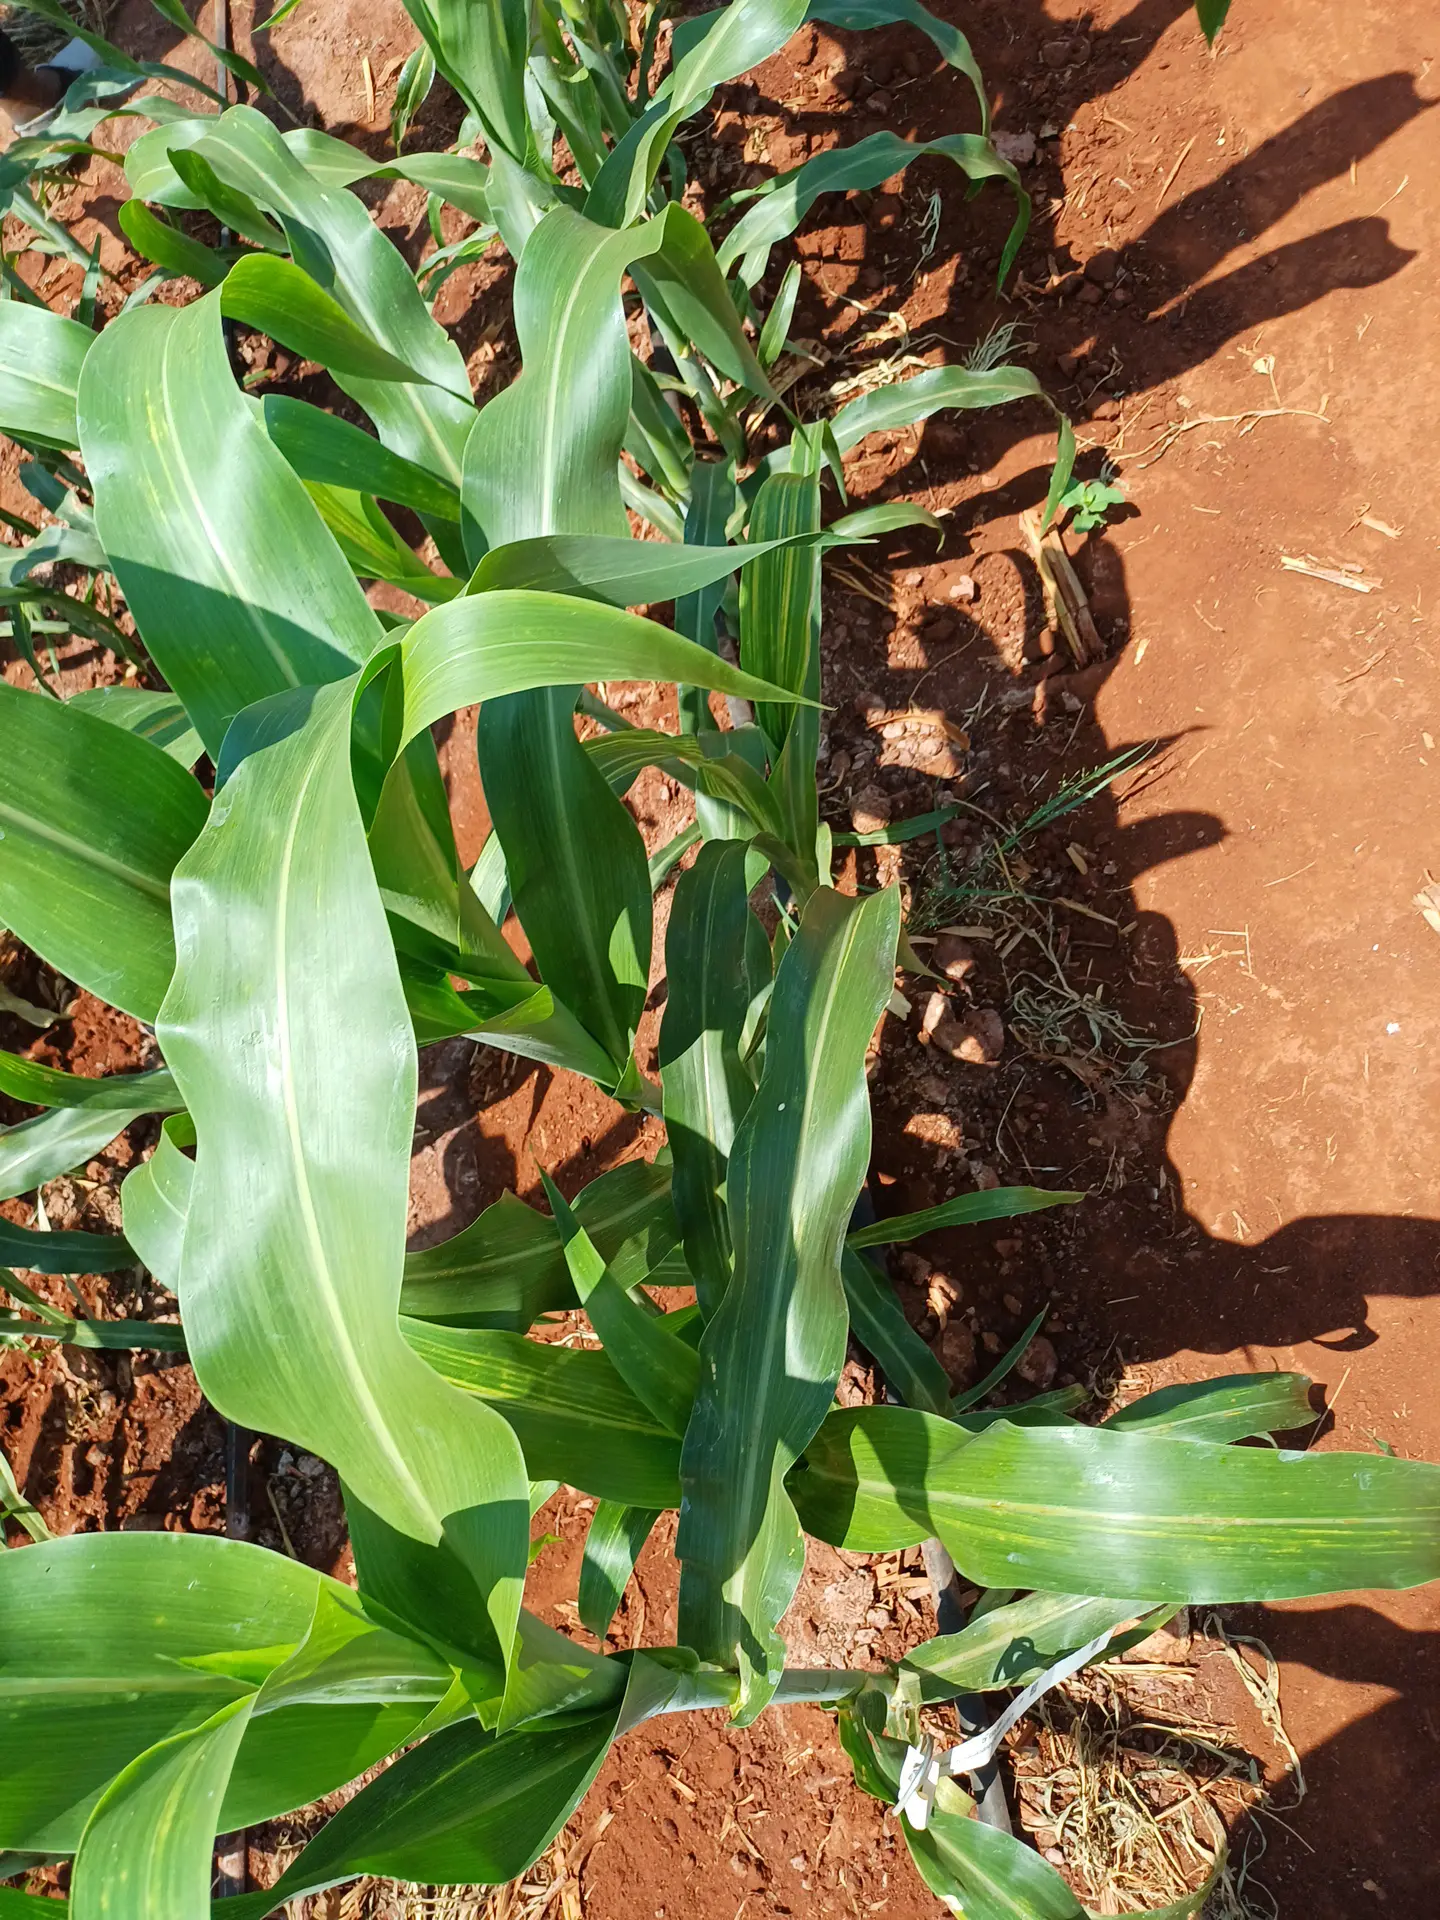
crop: sorghum
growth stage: vegetative
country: Kenya
